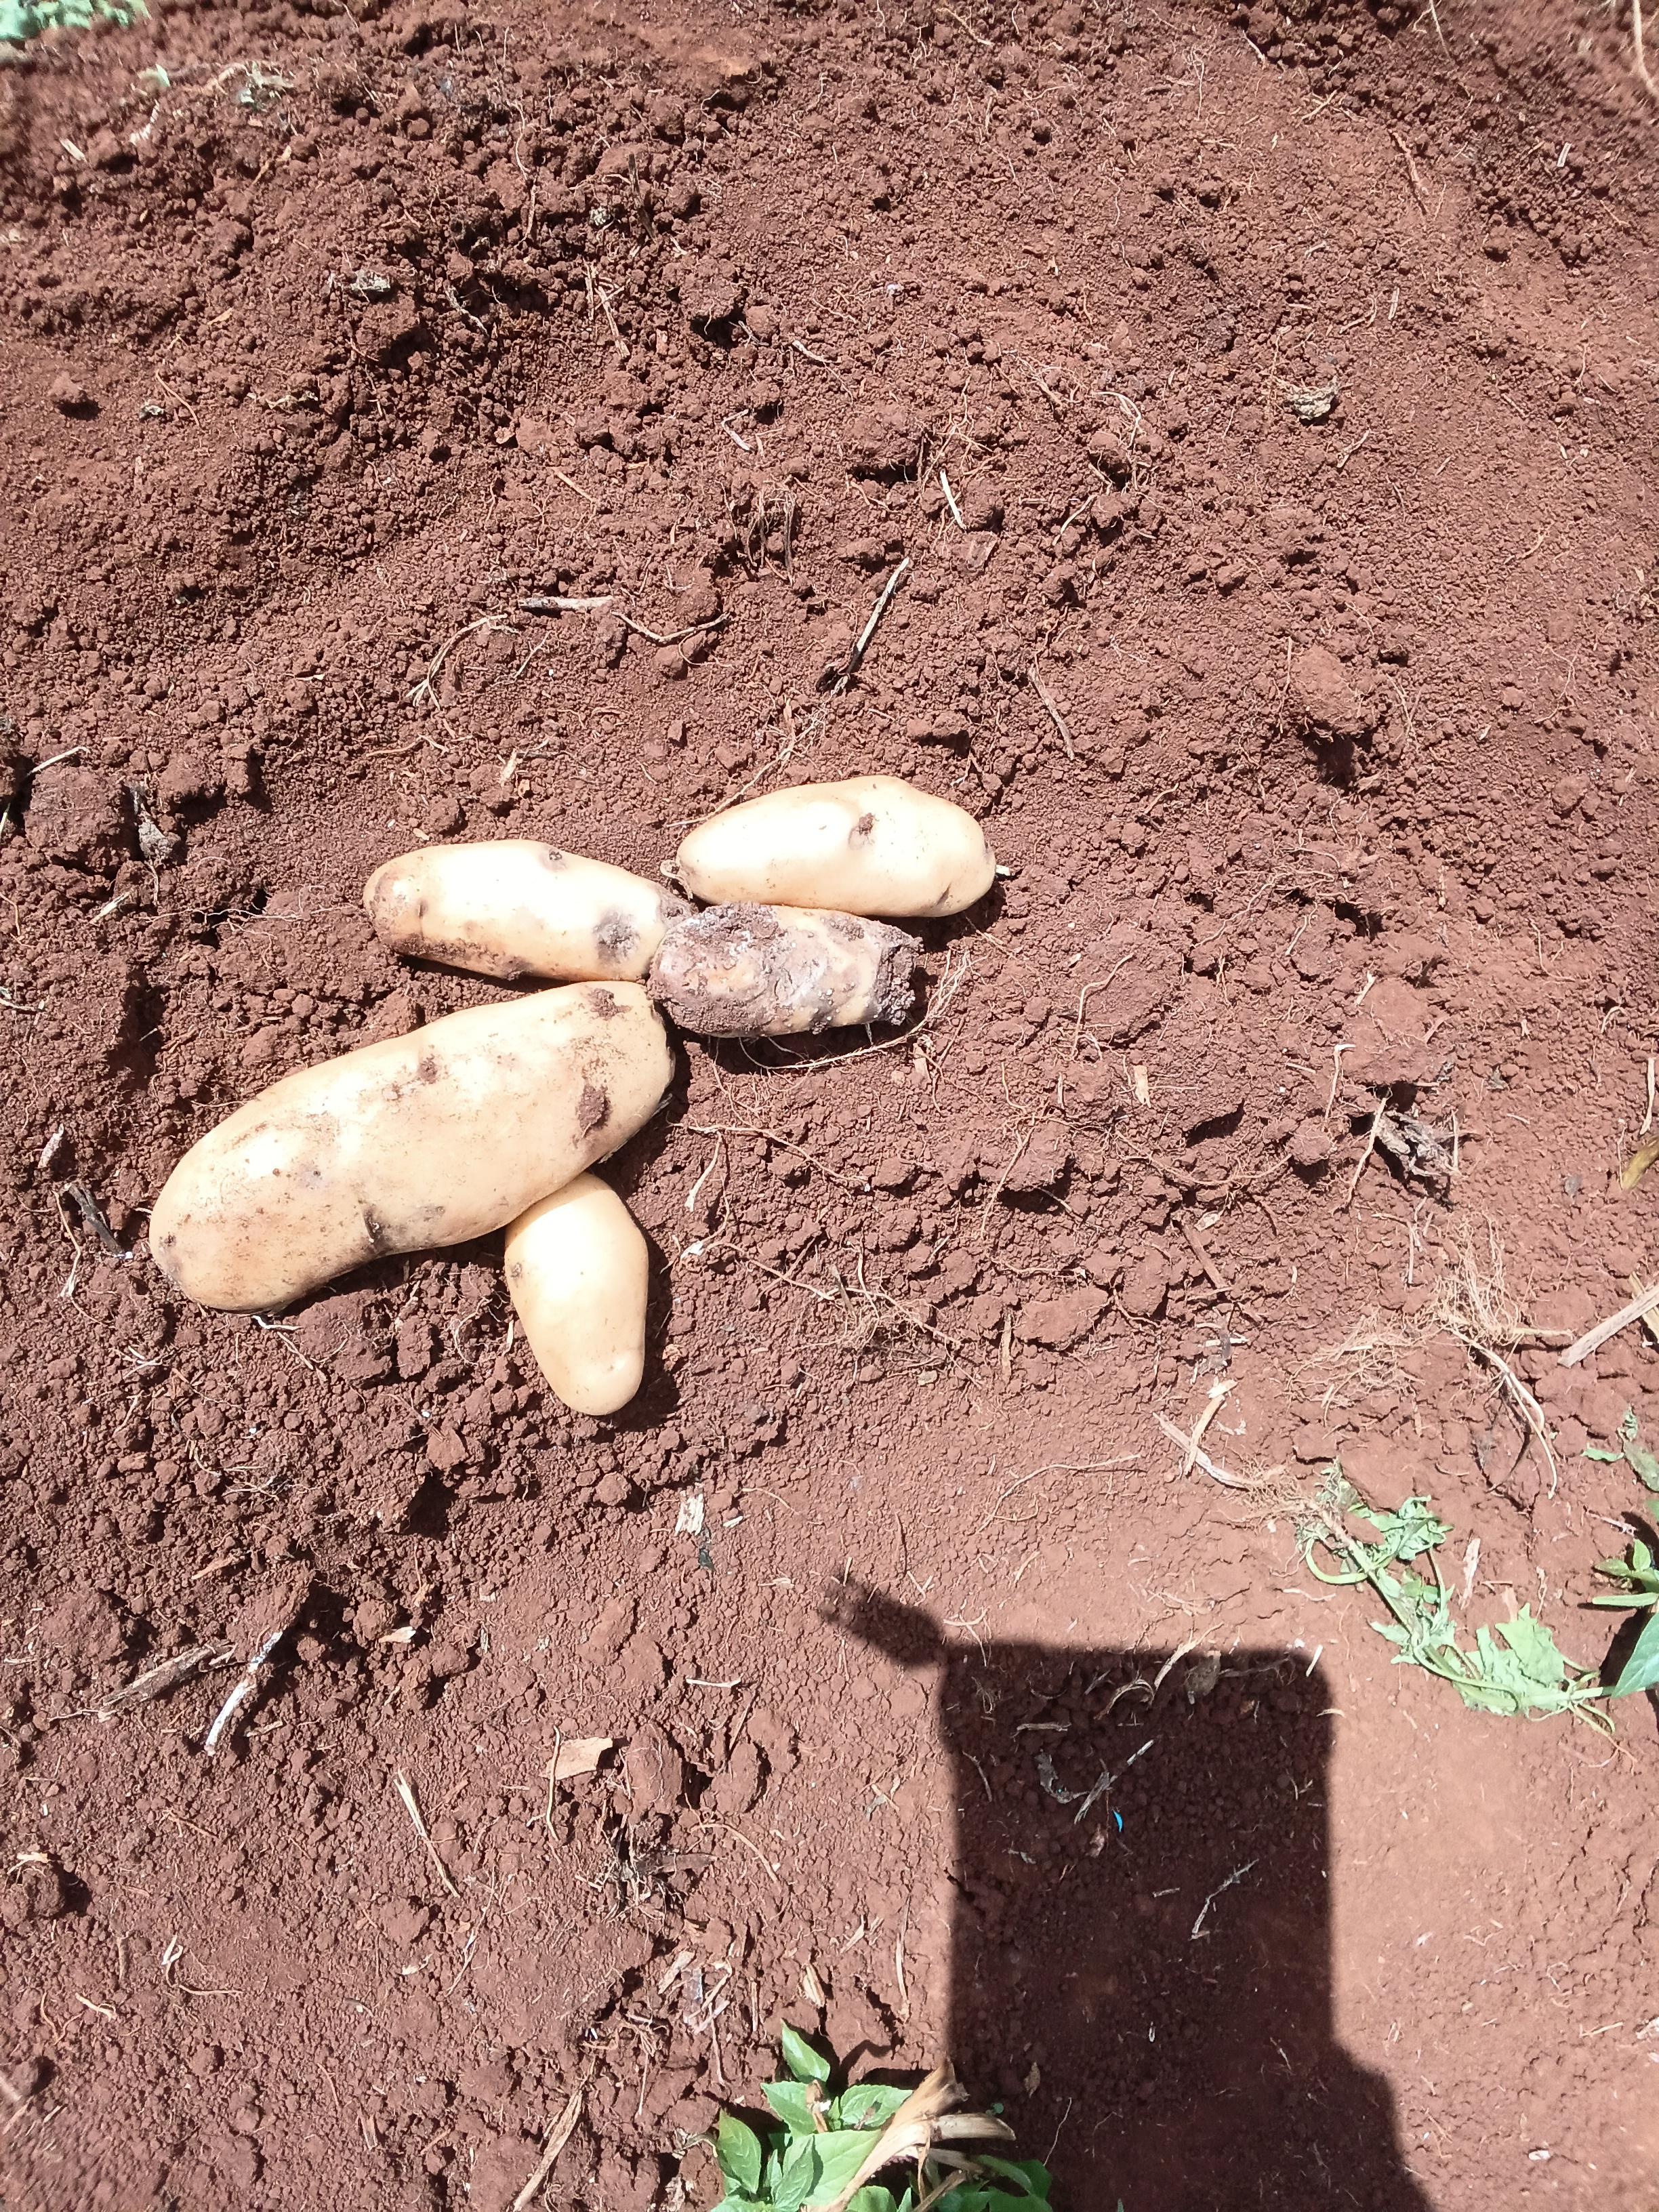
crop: potato
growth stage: harvest
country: Kenya
